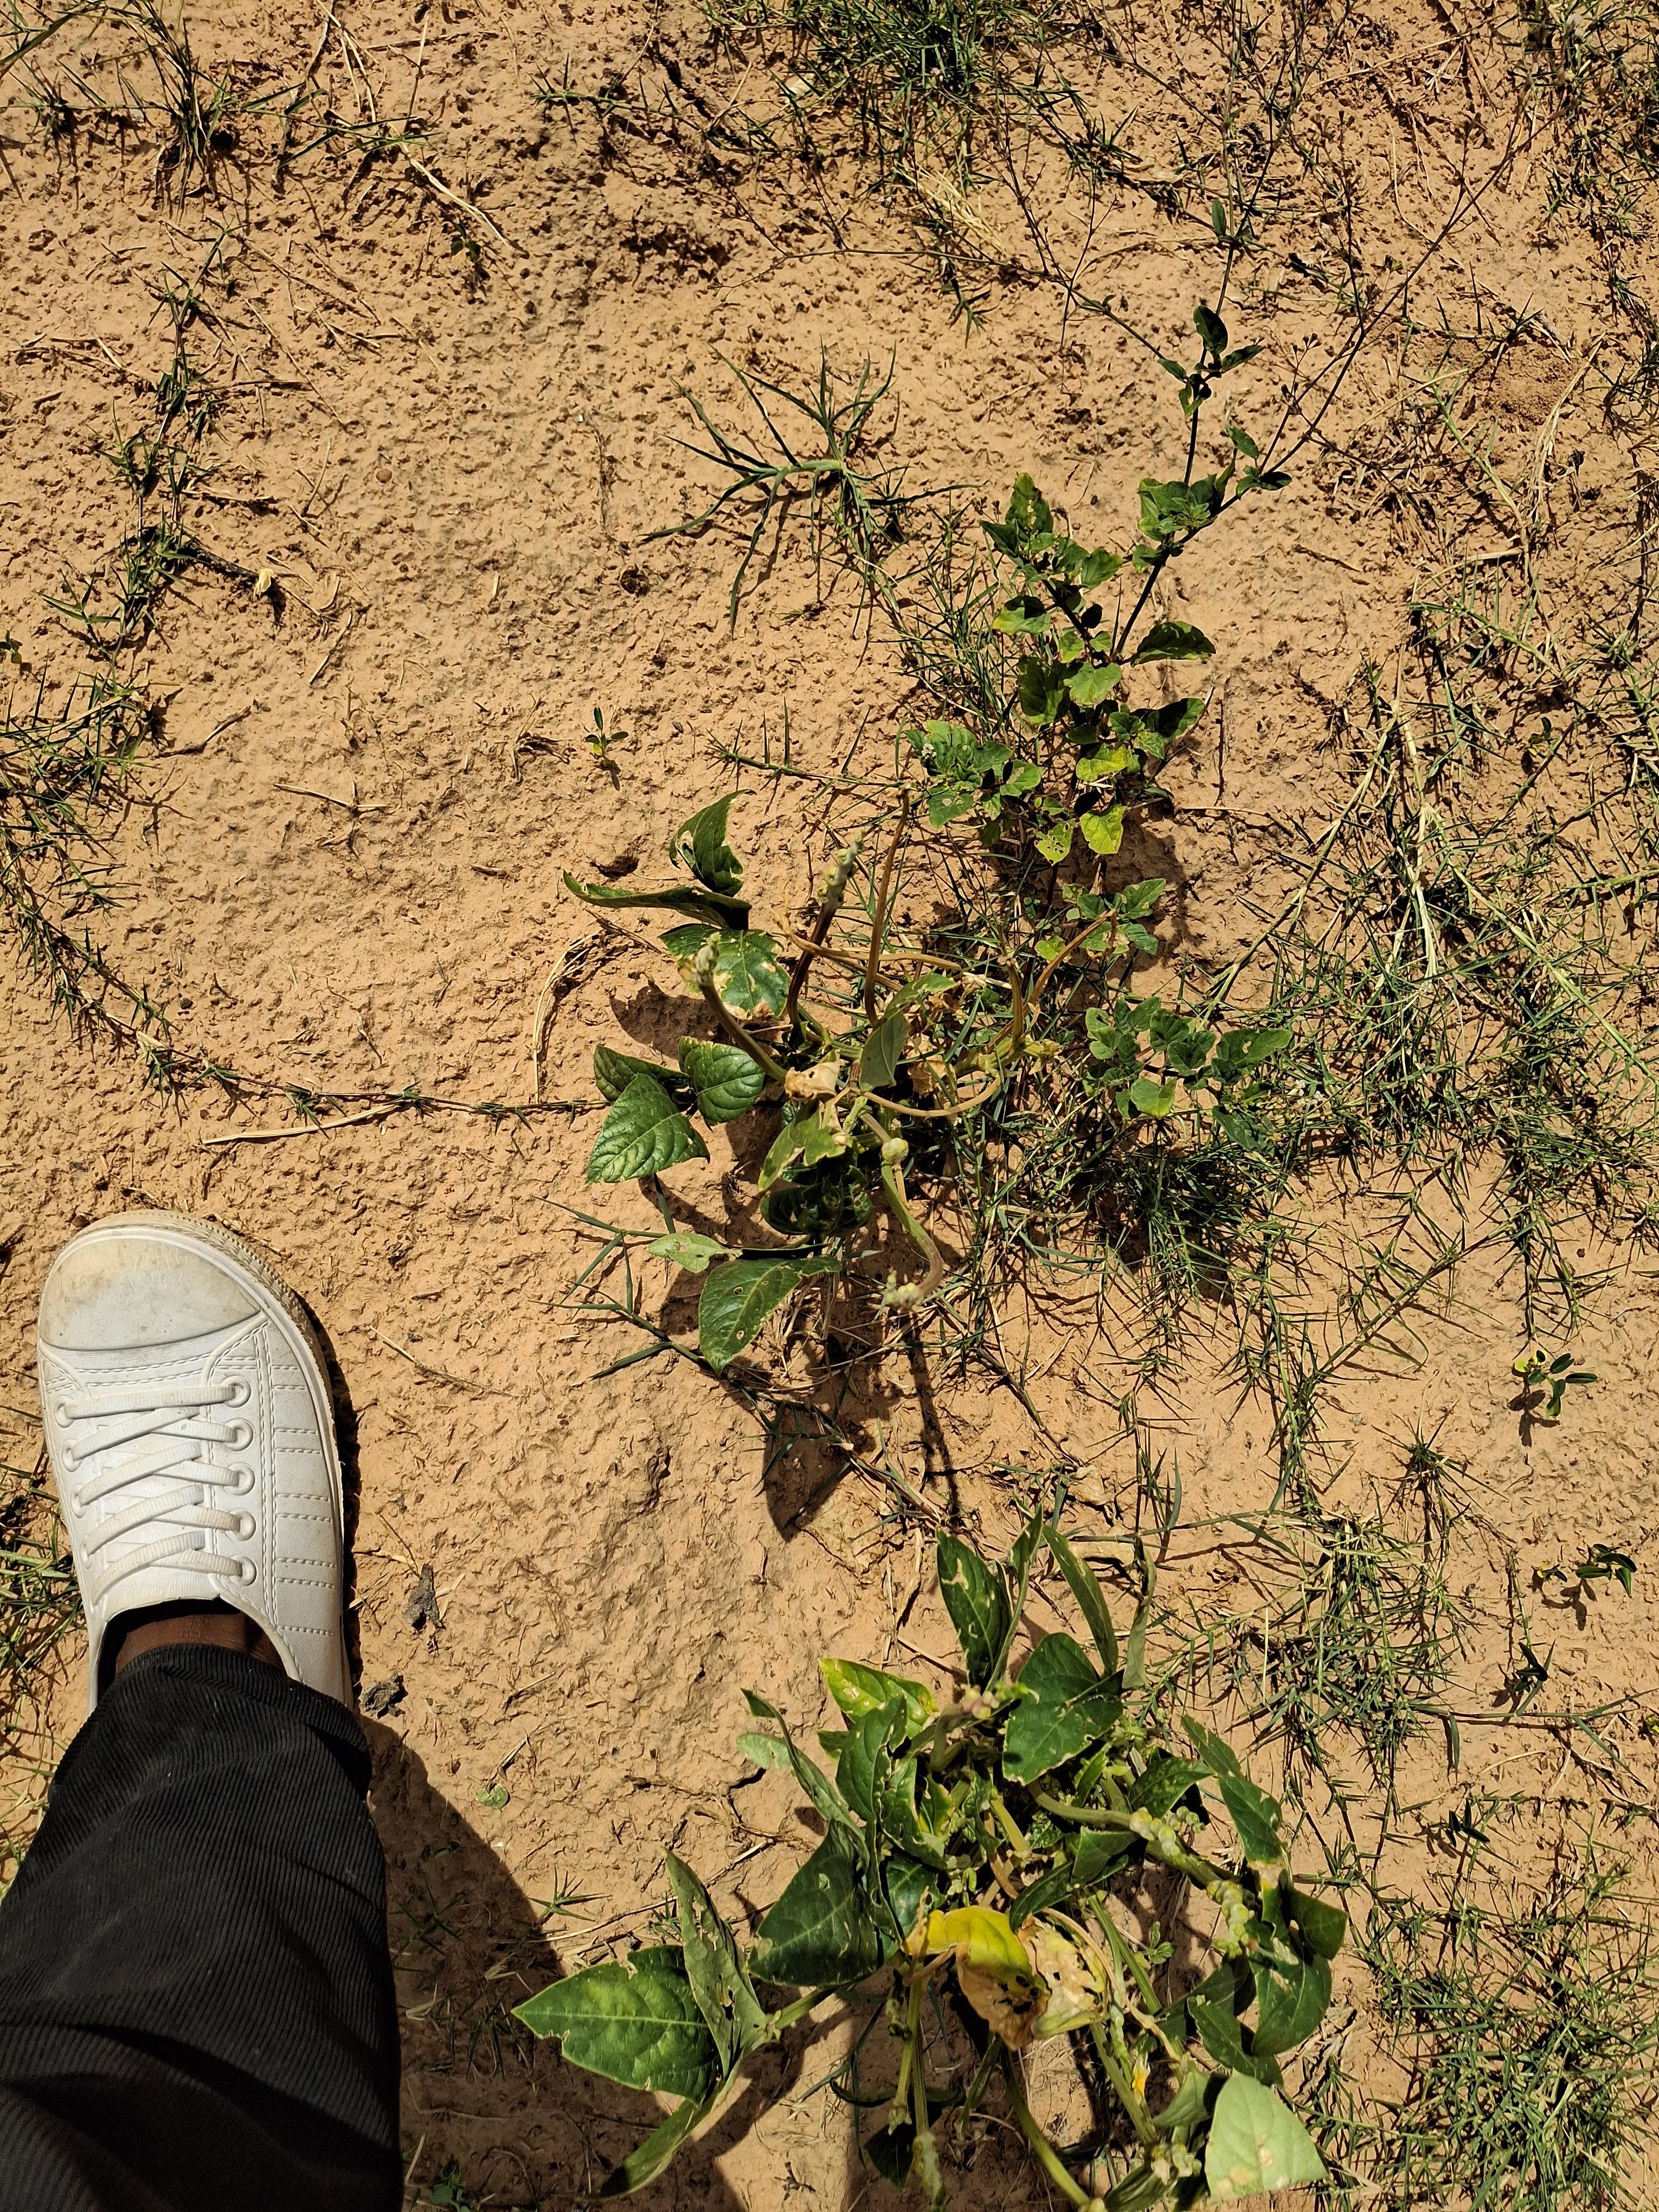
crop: cowpea
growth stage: harvest maturity
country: Nigeria
